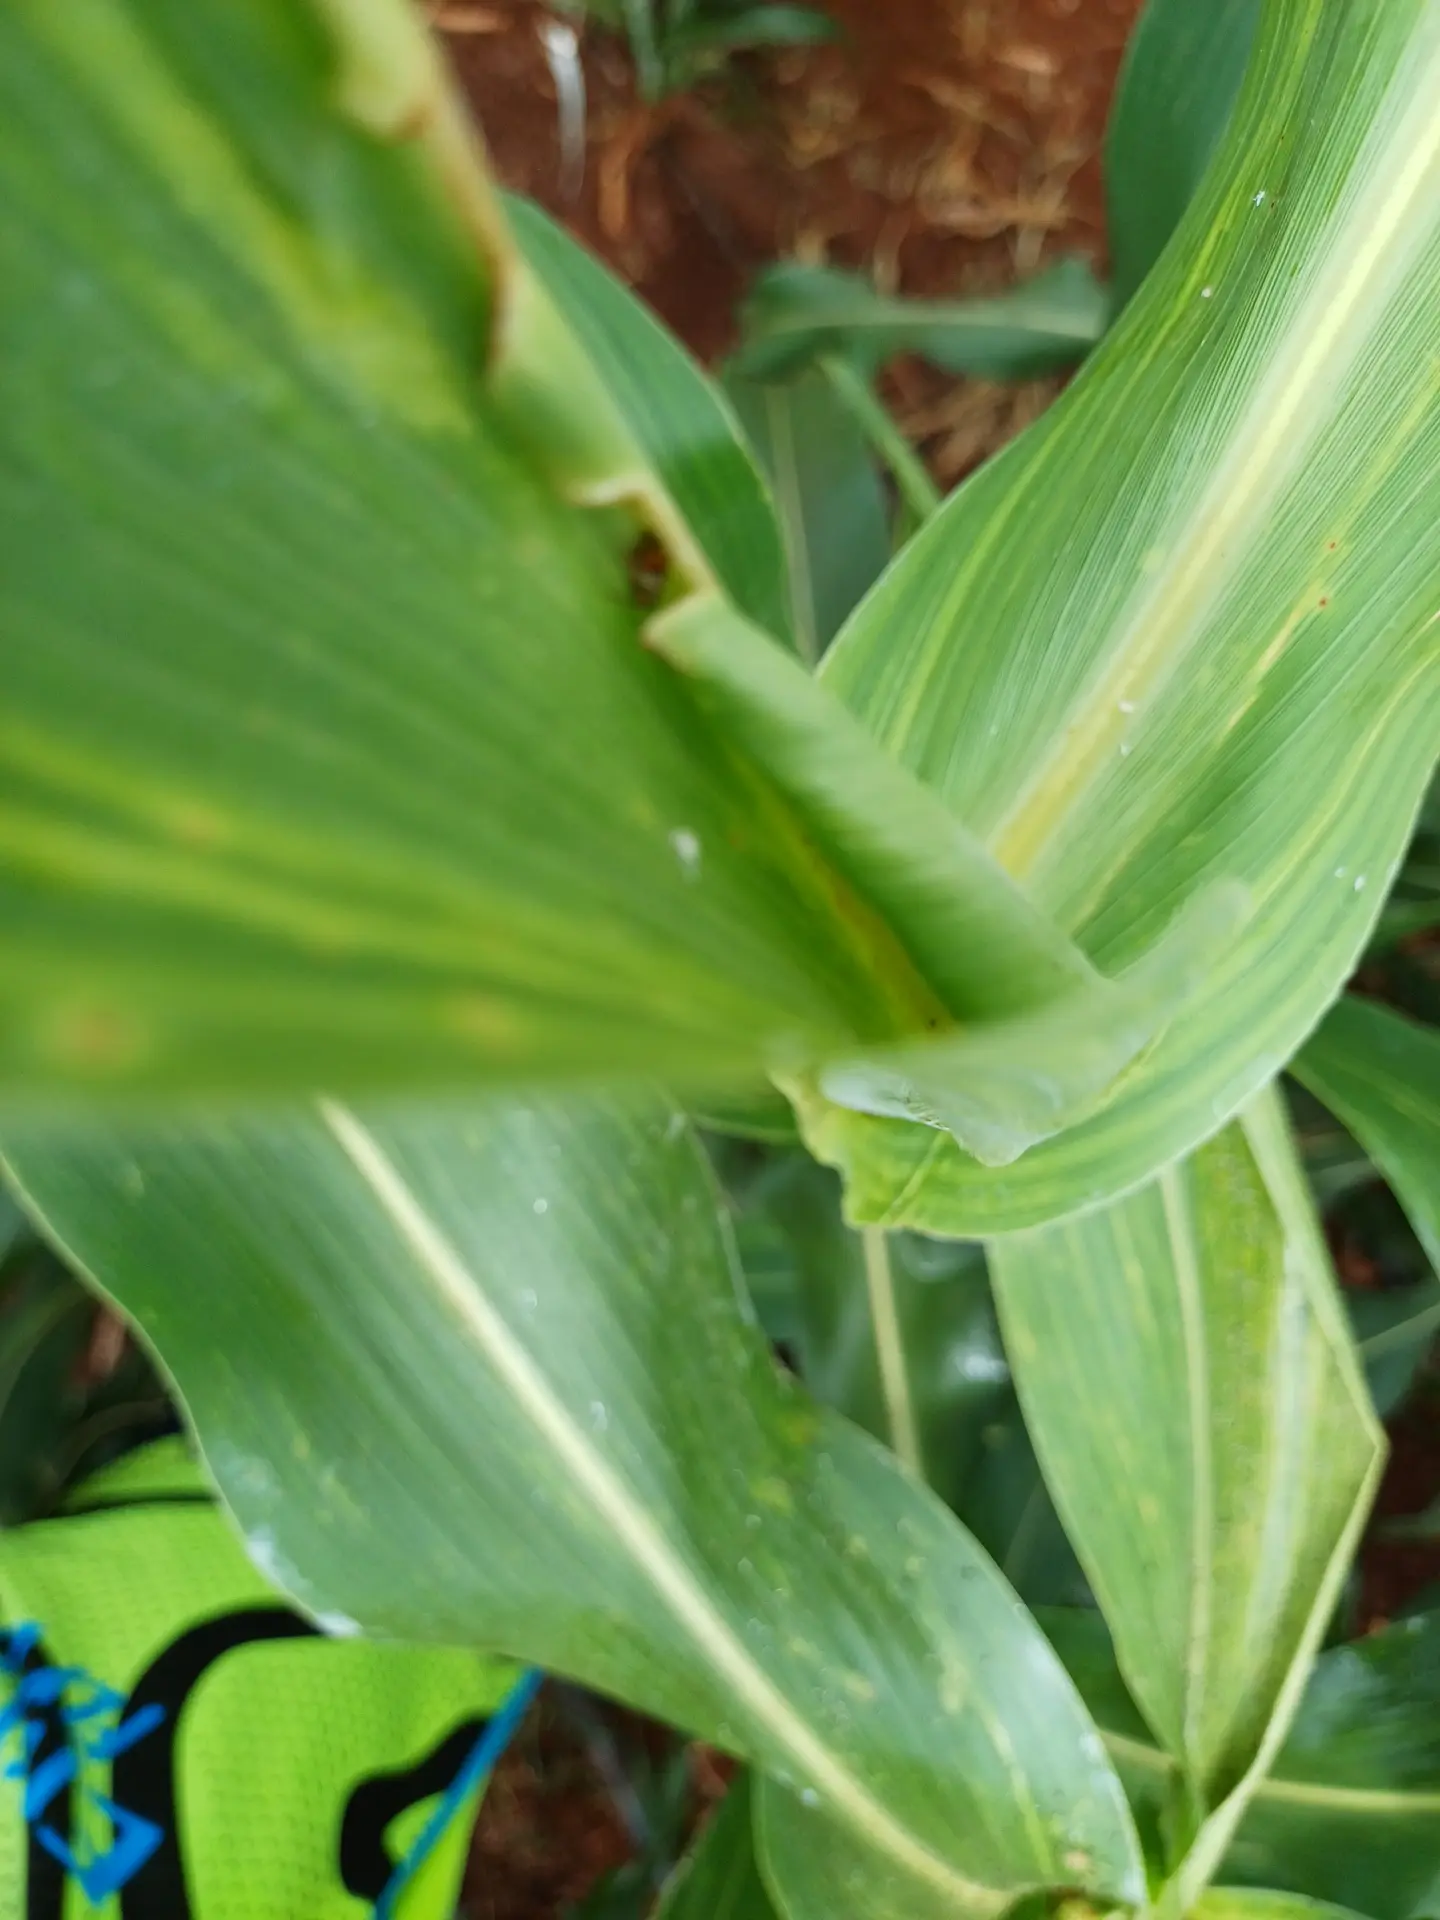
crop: sorghum
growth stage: heading tuber
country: Kenya
